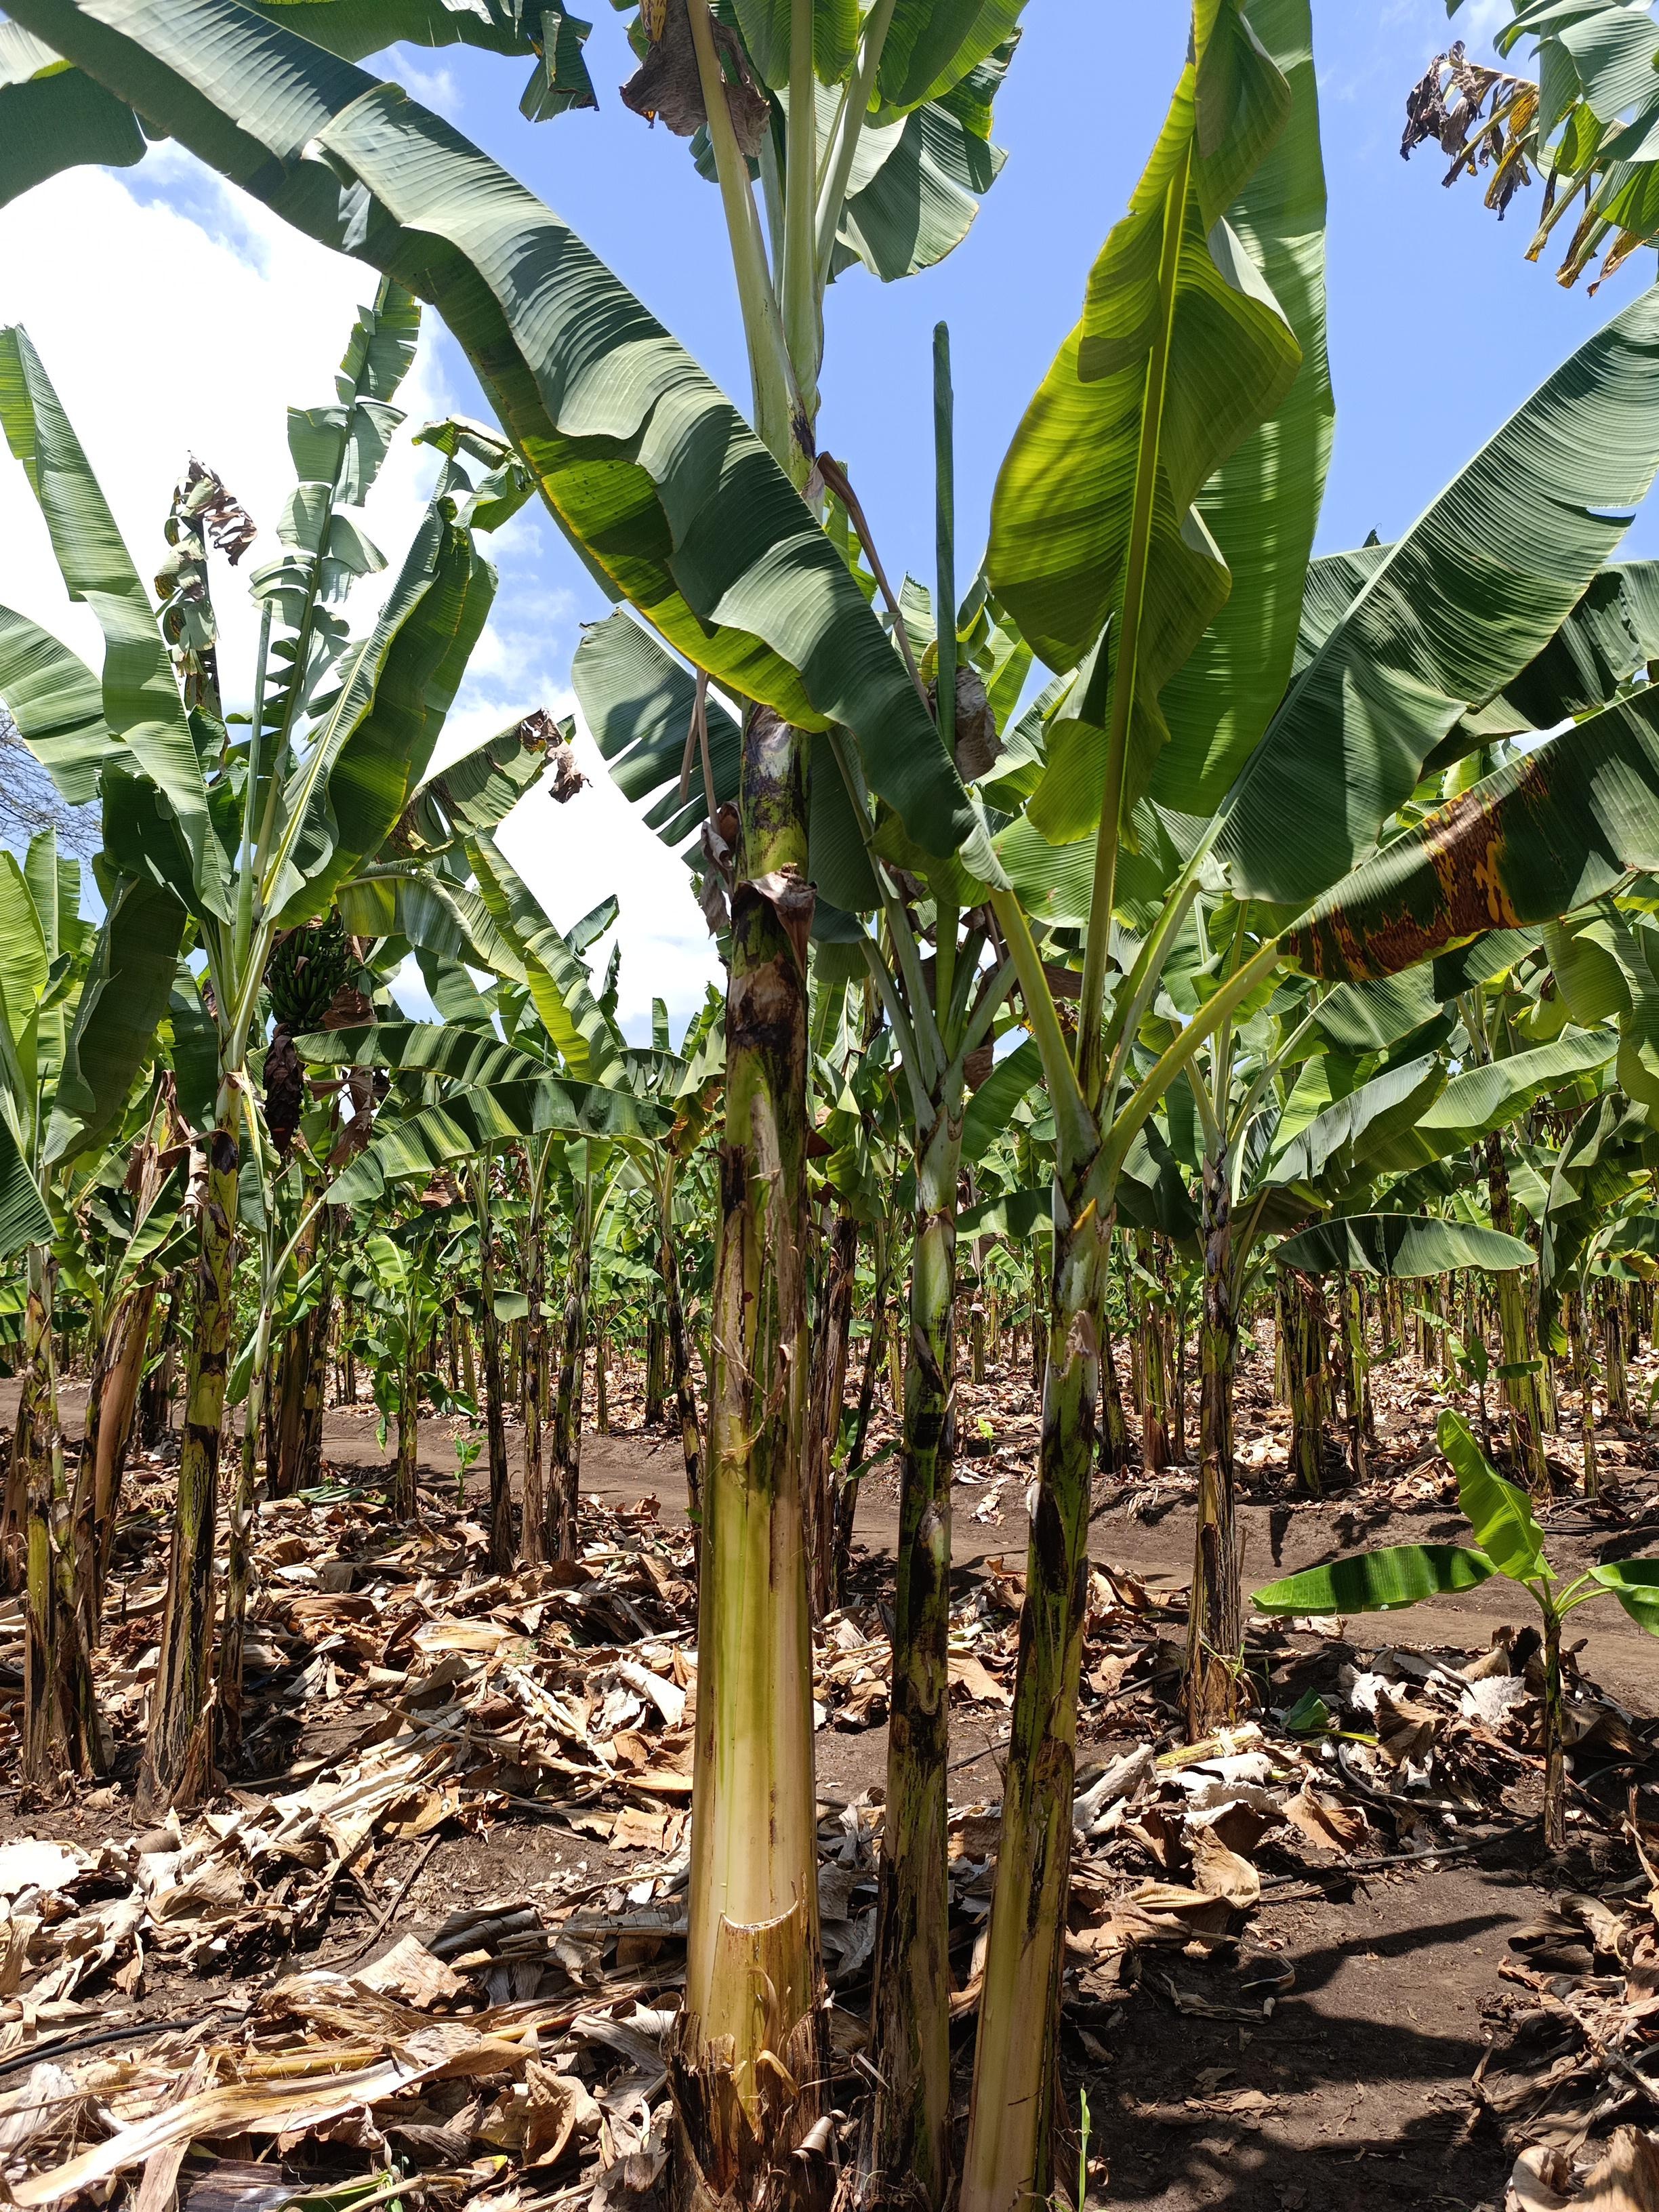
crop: banana
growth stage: vegetative
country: Tanzania
